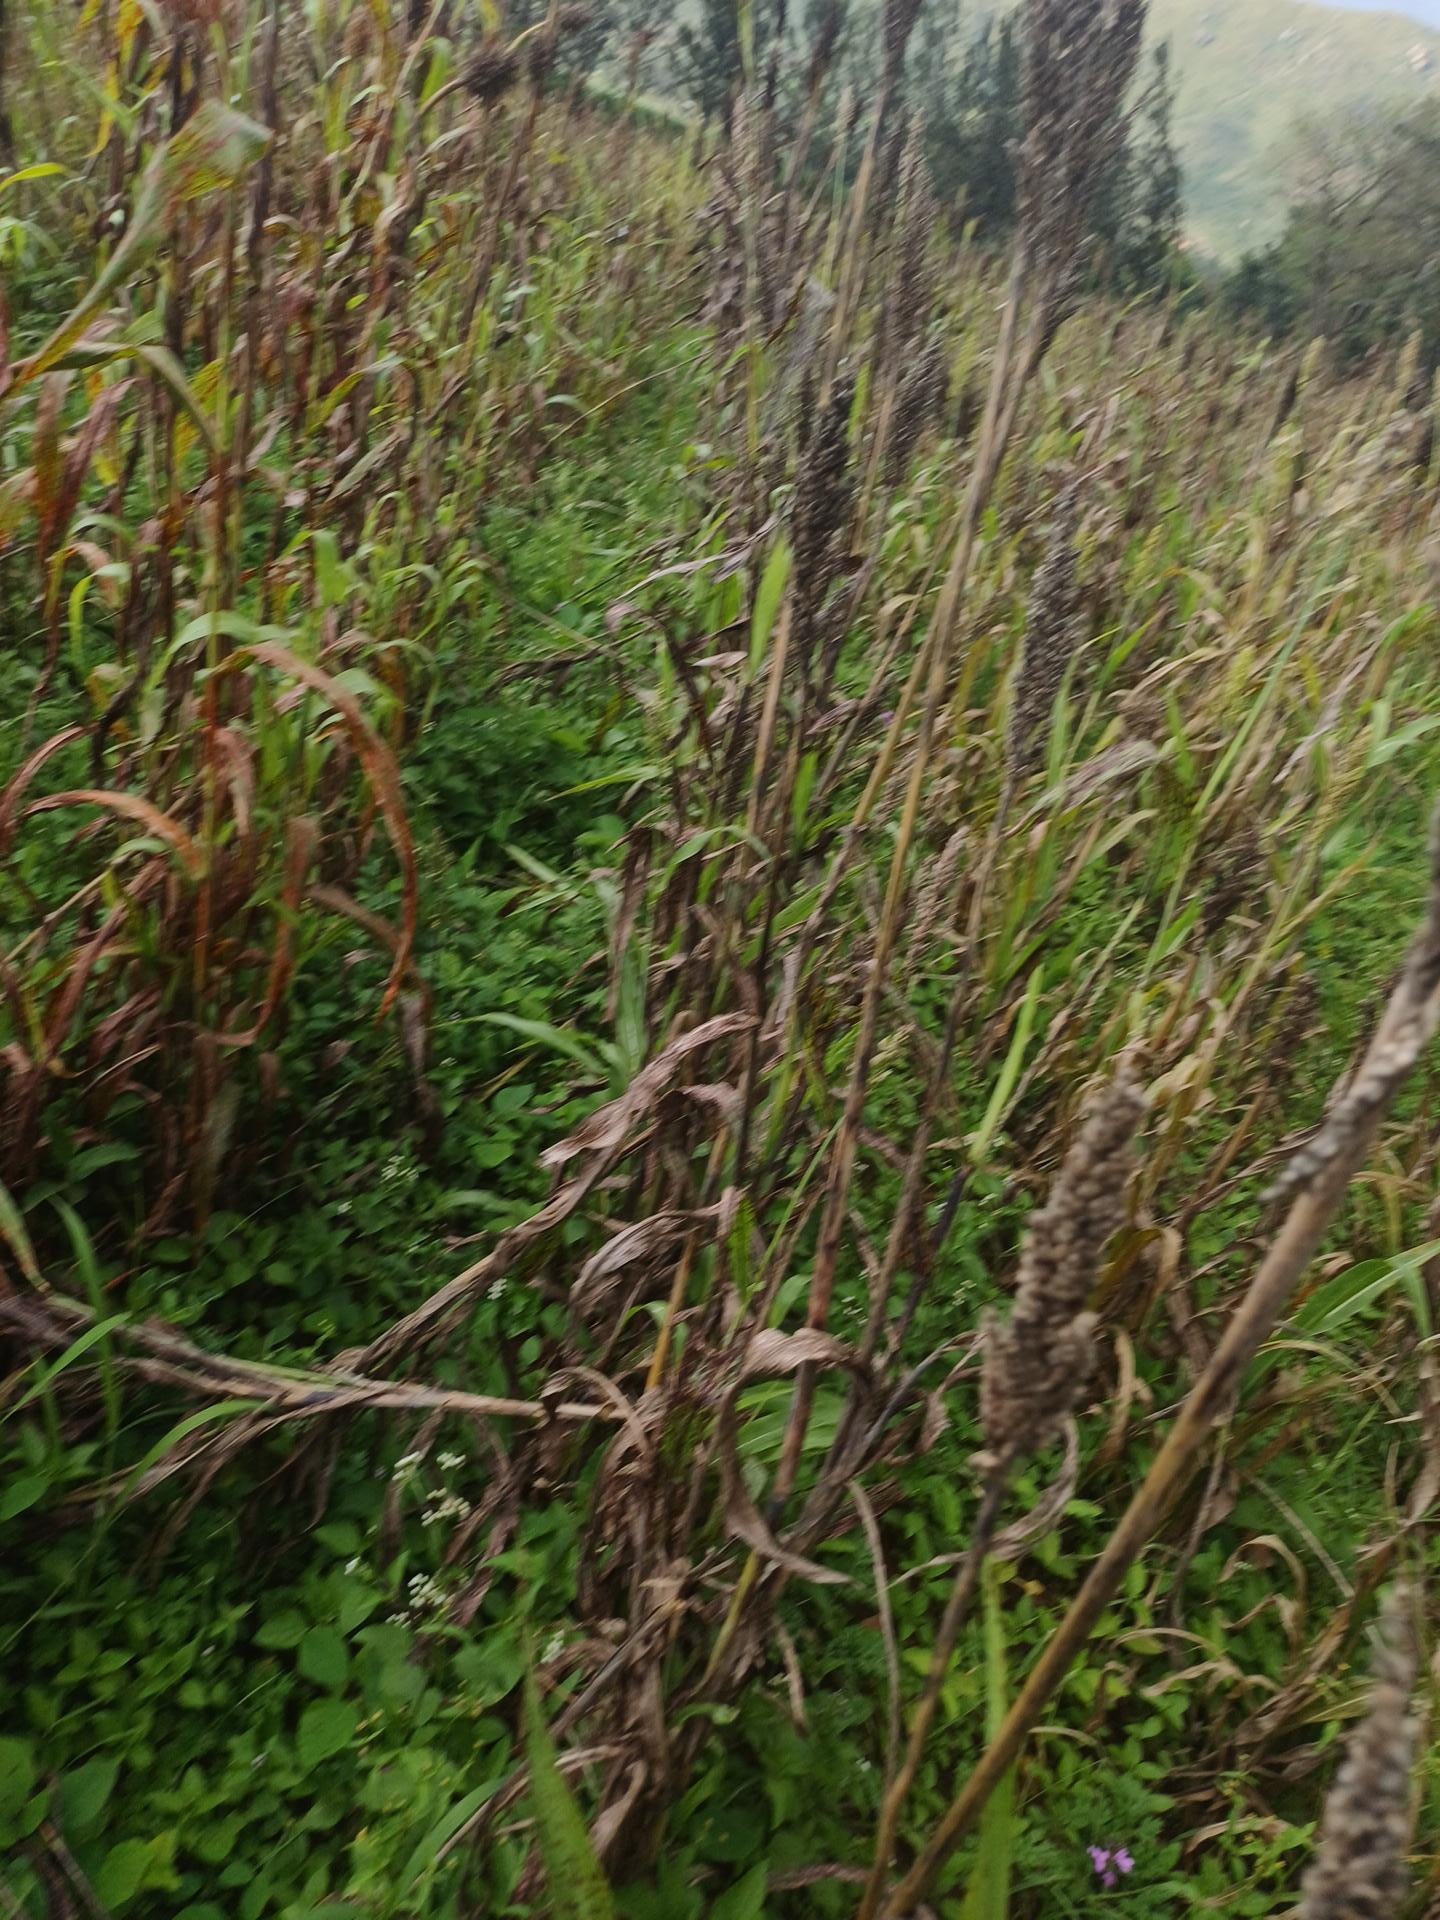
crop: sorghum
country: Kenya
